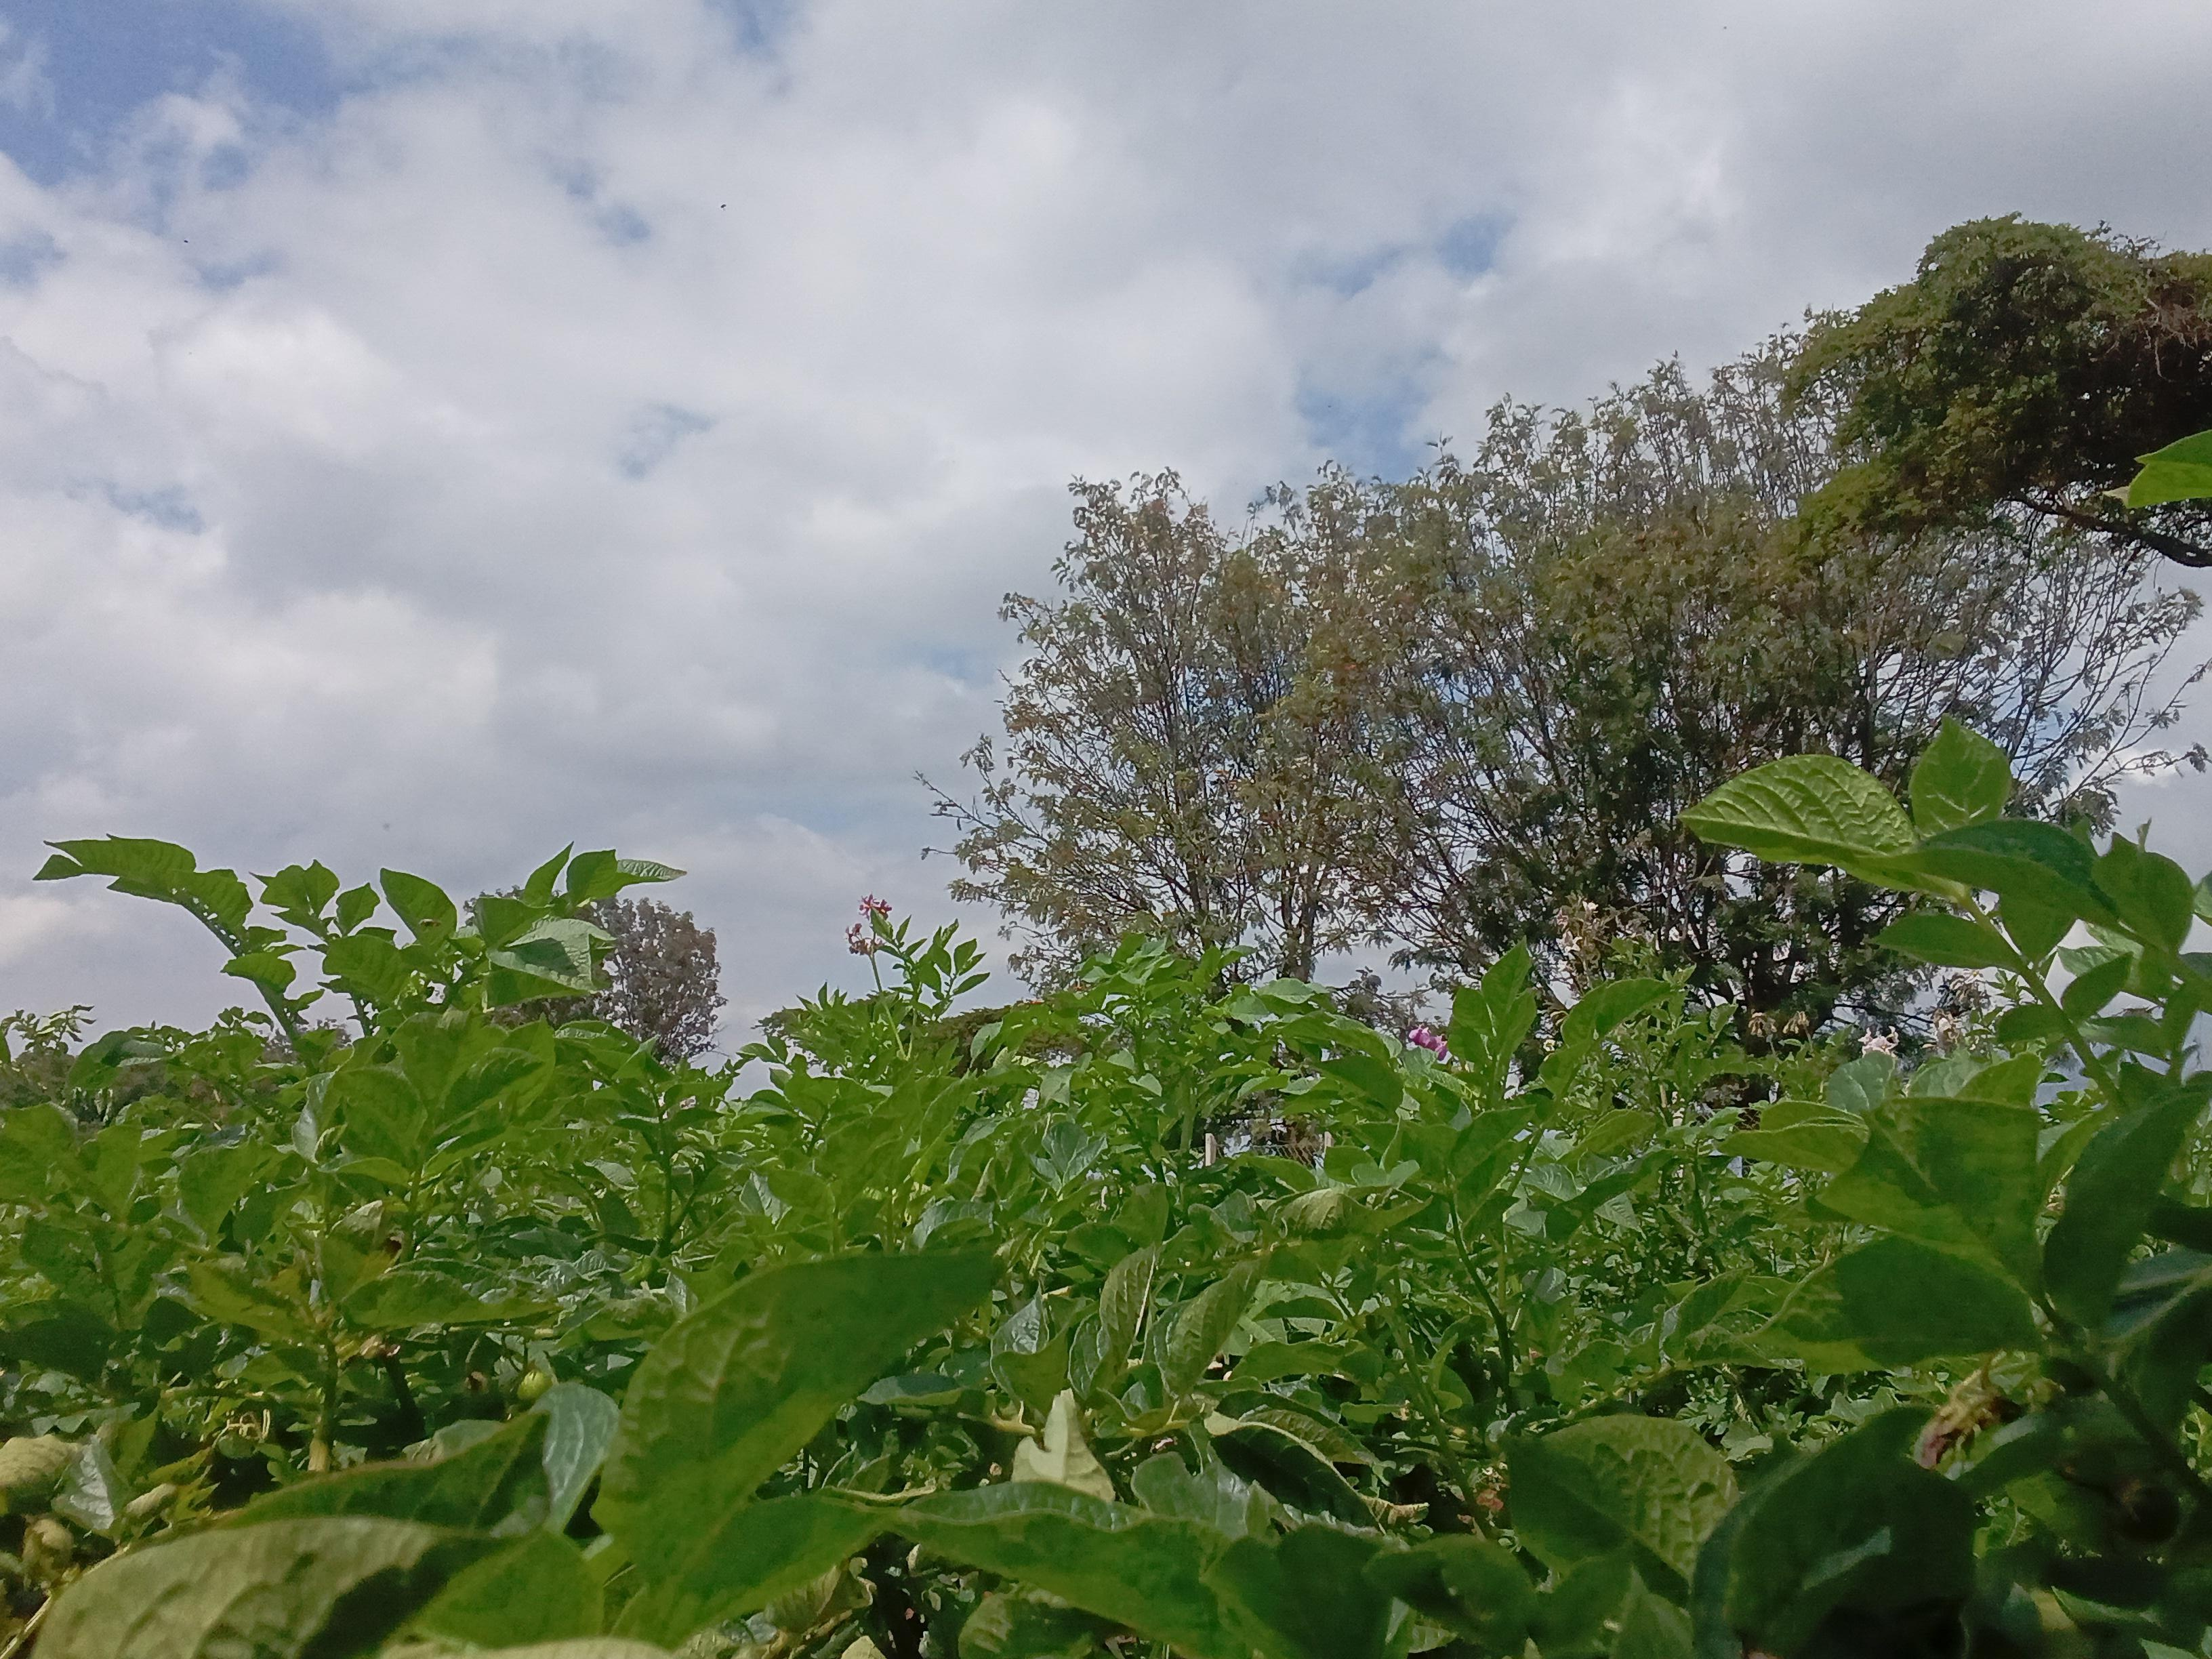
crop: potato
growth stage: flowering
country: Kenya
